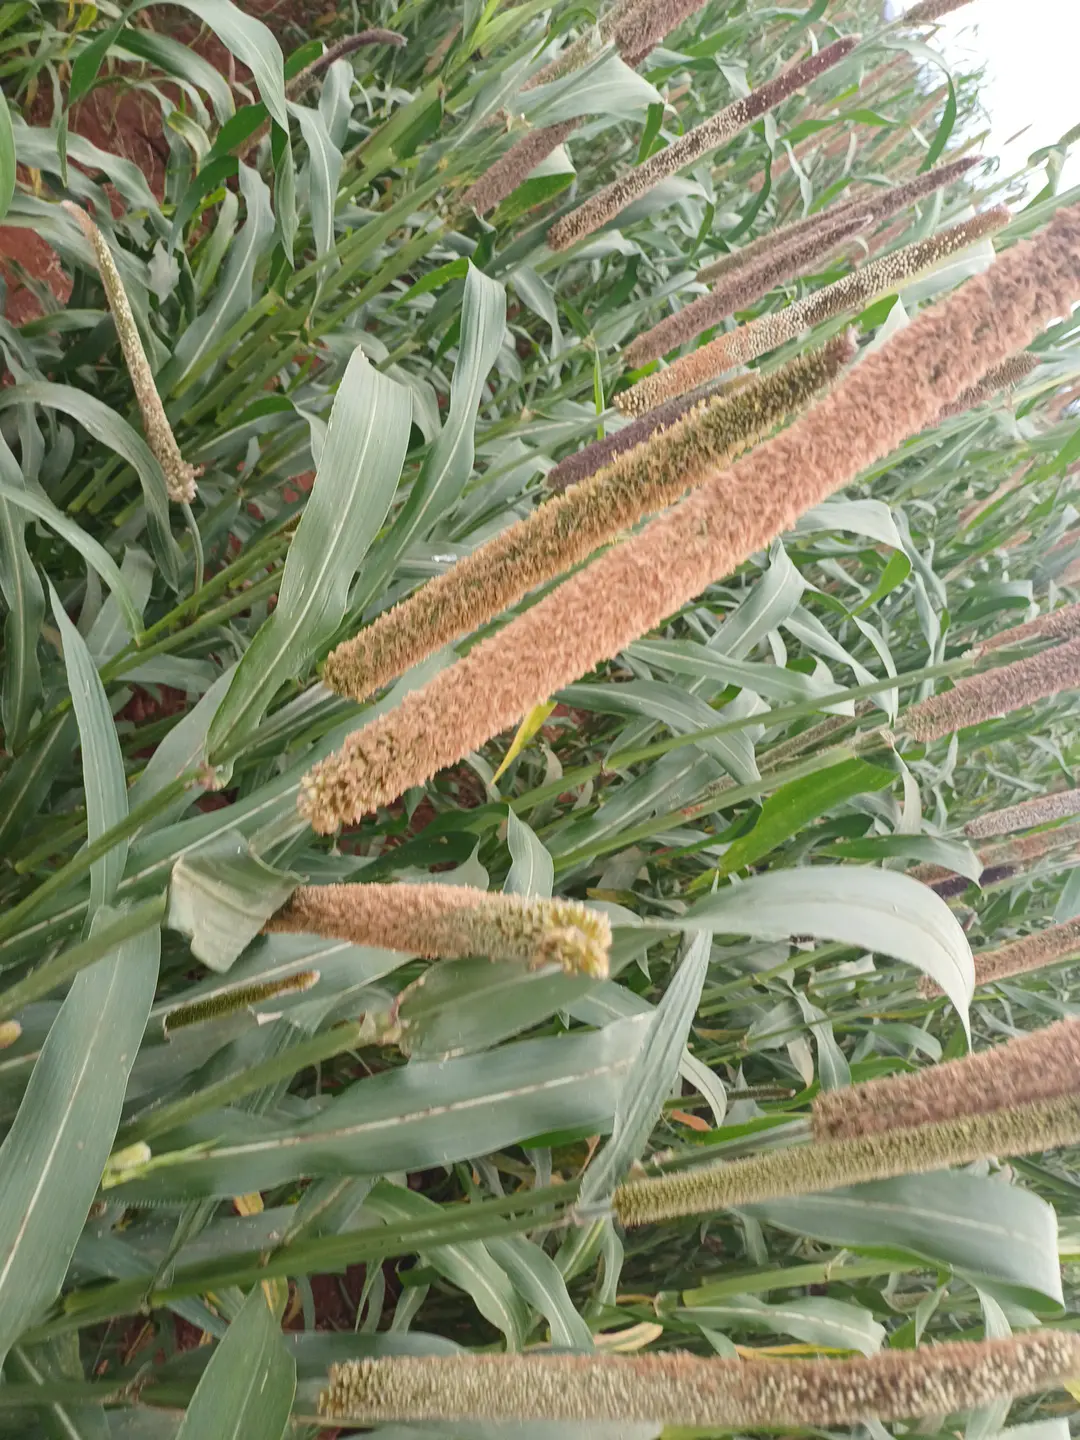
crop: pearl millet
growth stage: filling grain
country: Kenya
